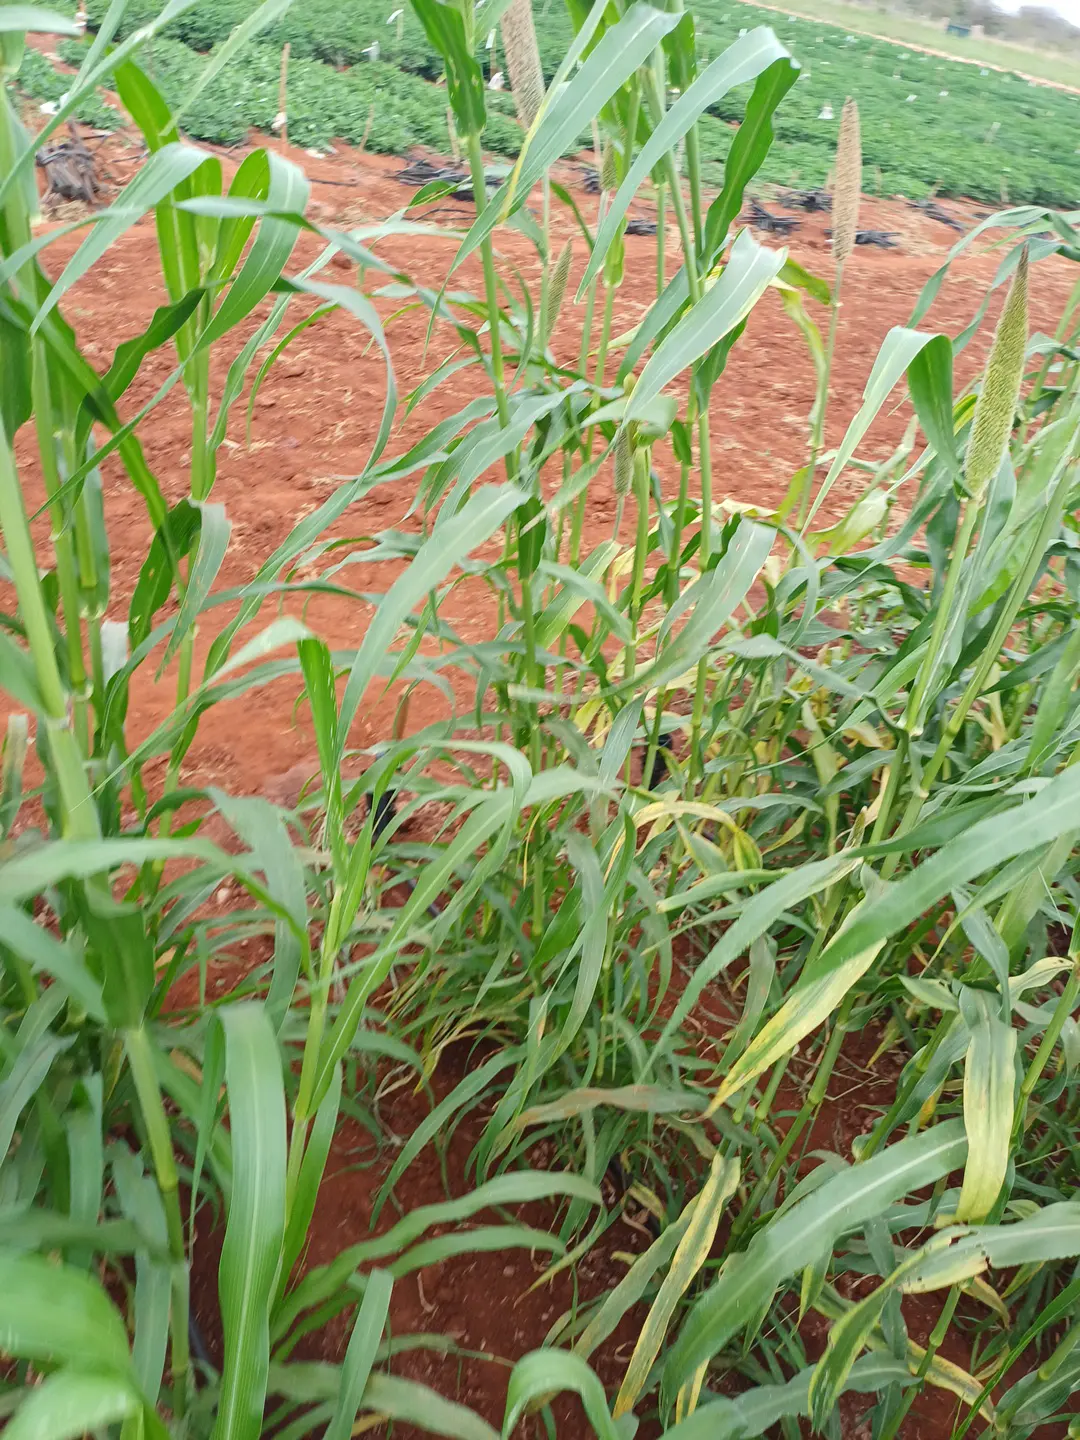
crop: pearl millet
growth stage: flowering
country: Kenya
